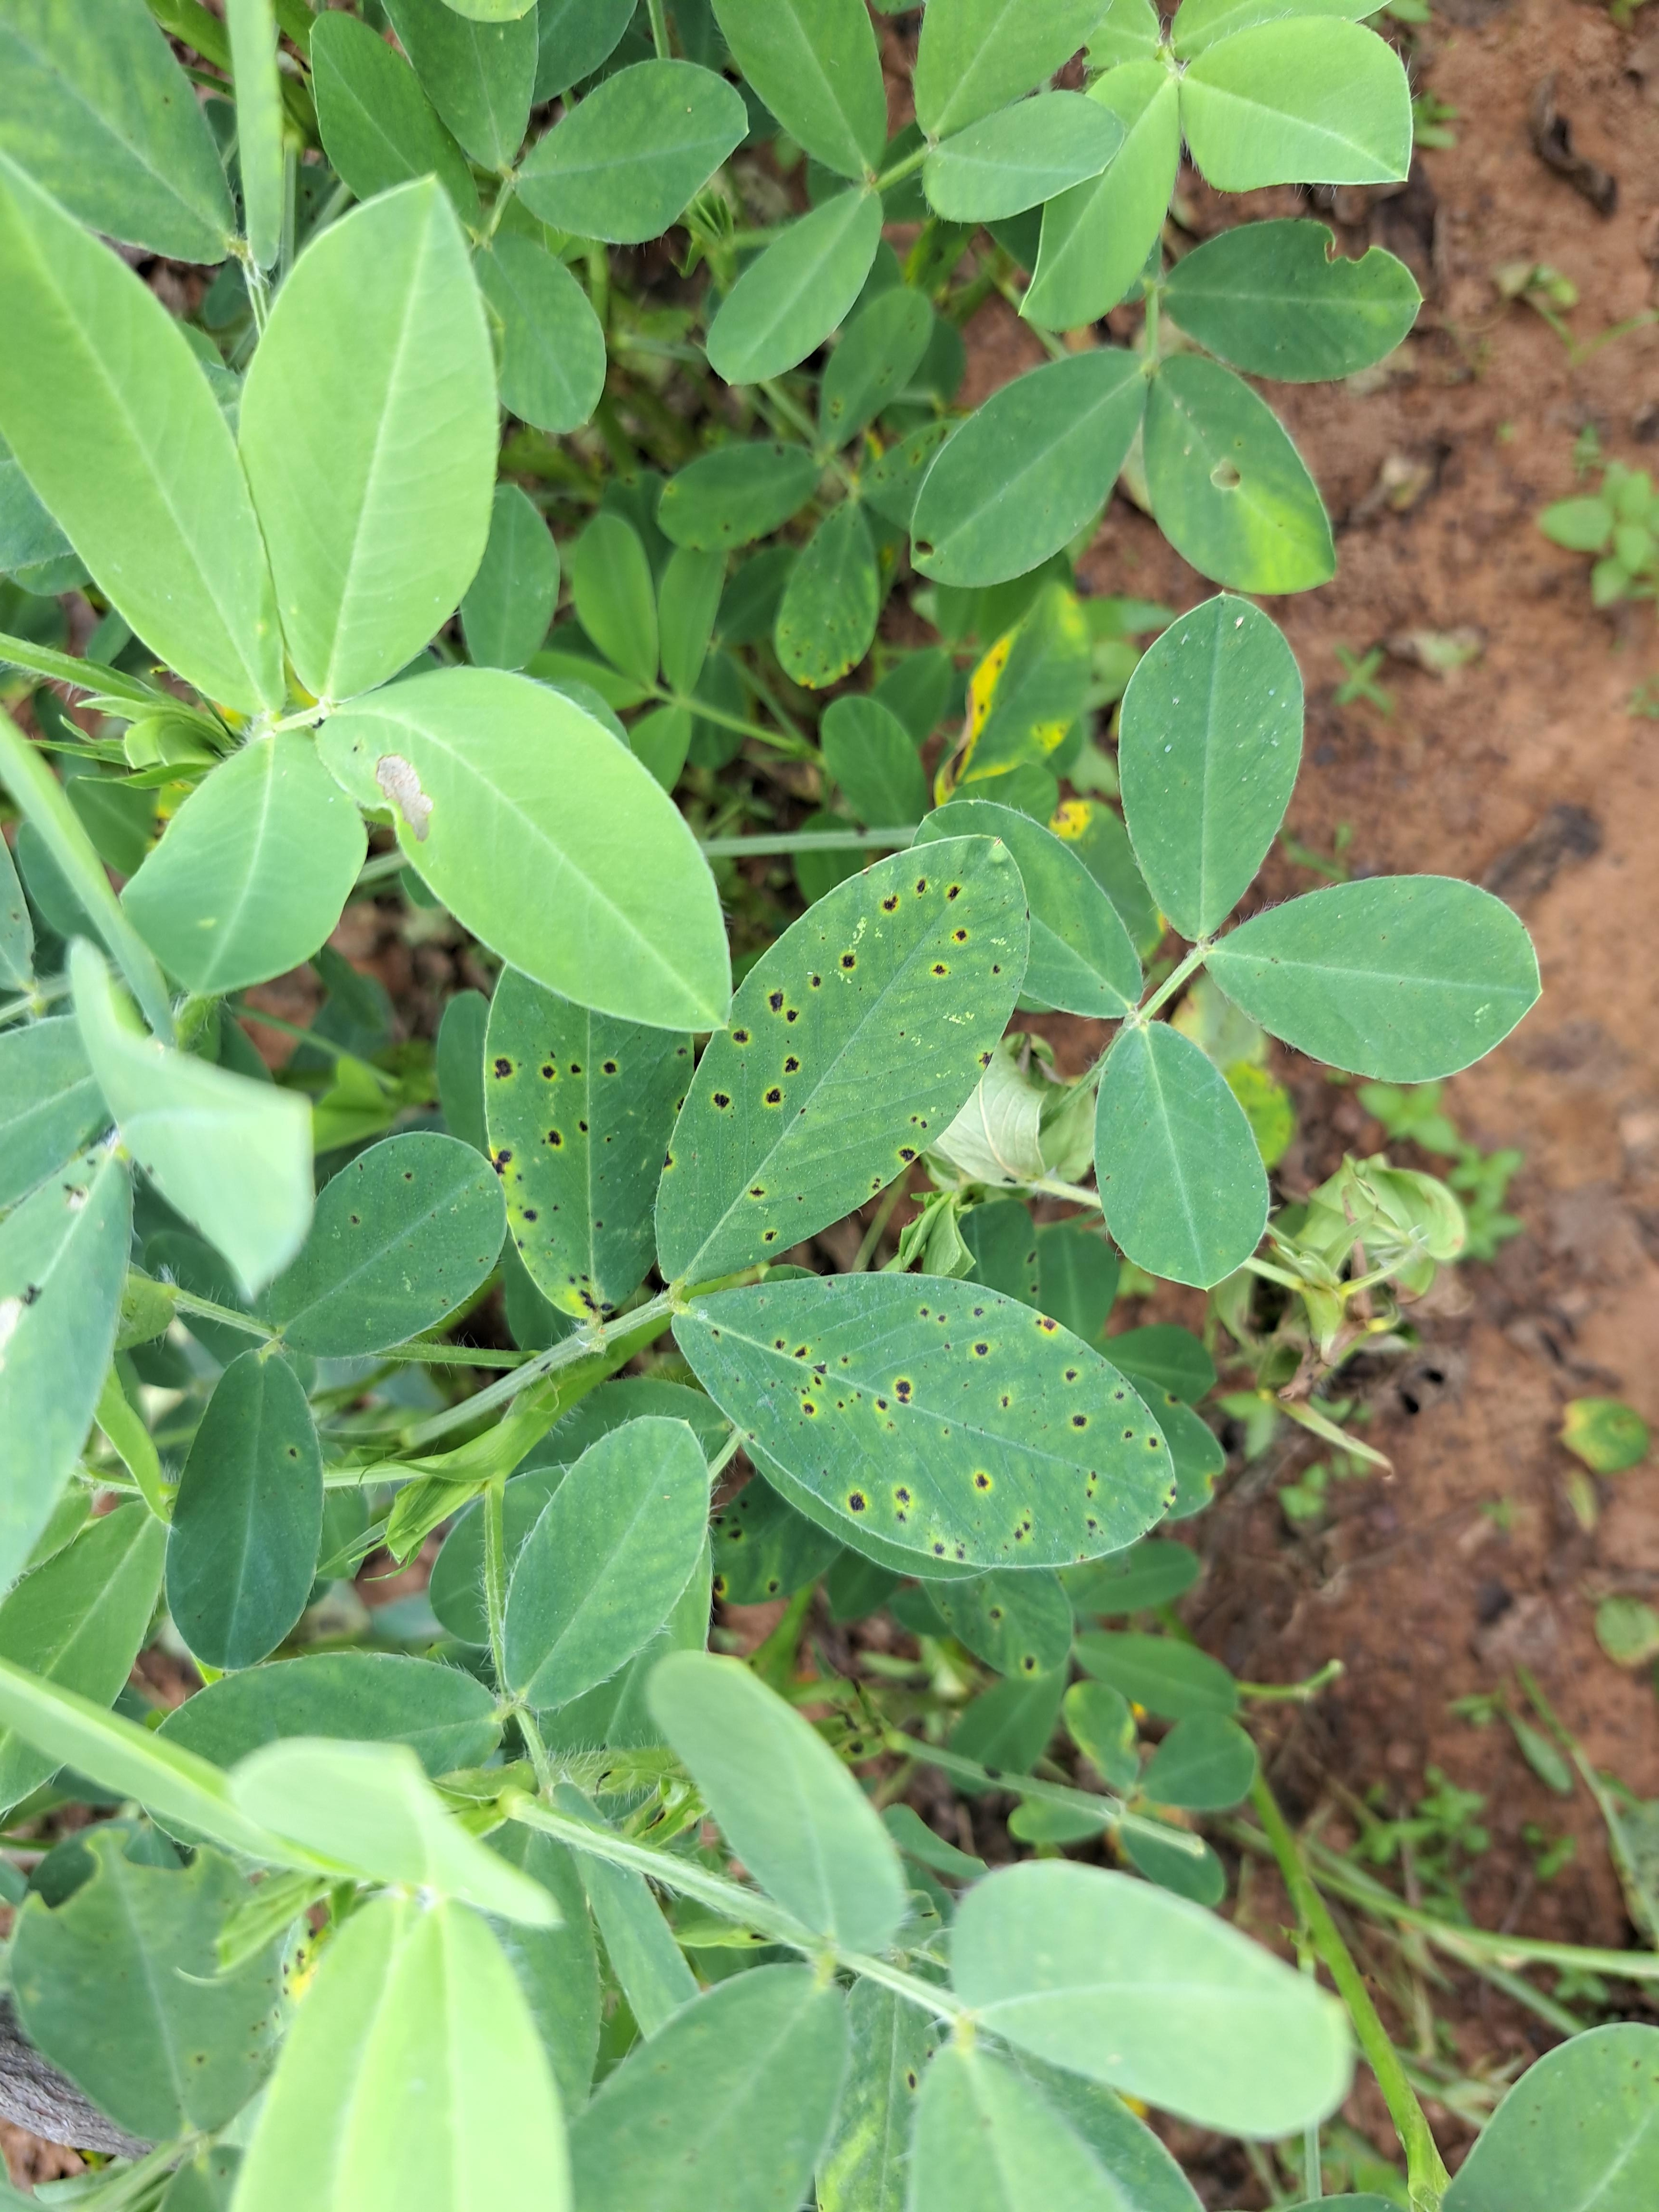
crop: groundnut
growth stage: development pod
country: Ghana
